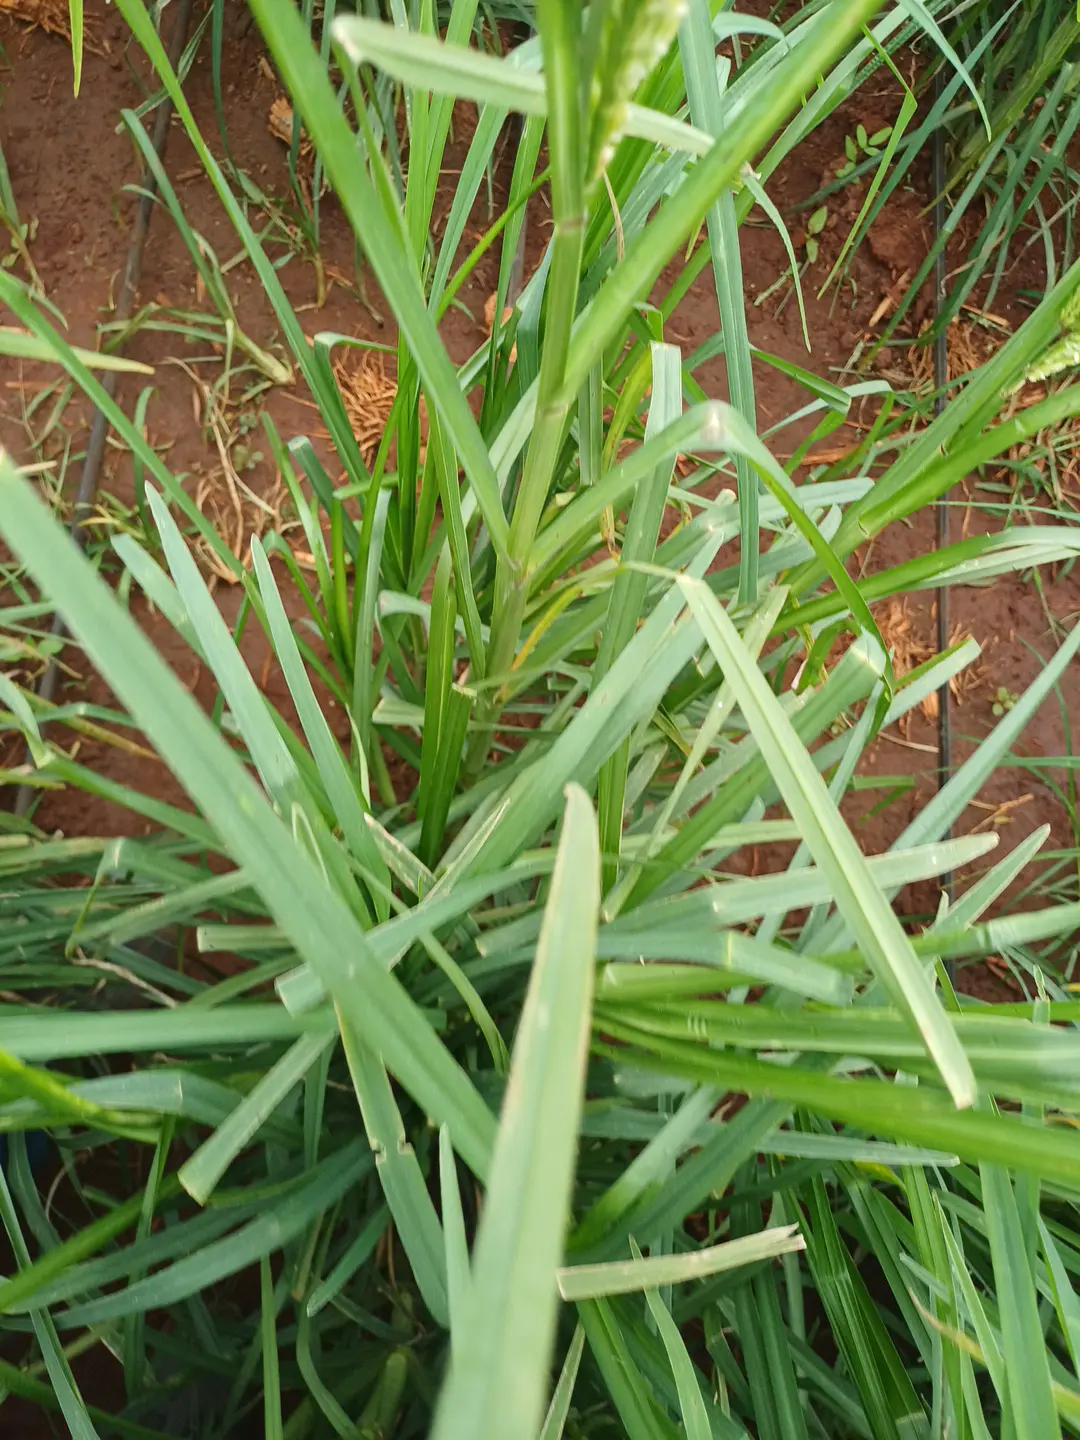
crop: finger millet
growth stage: flowering
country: Kenya
